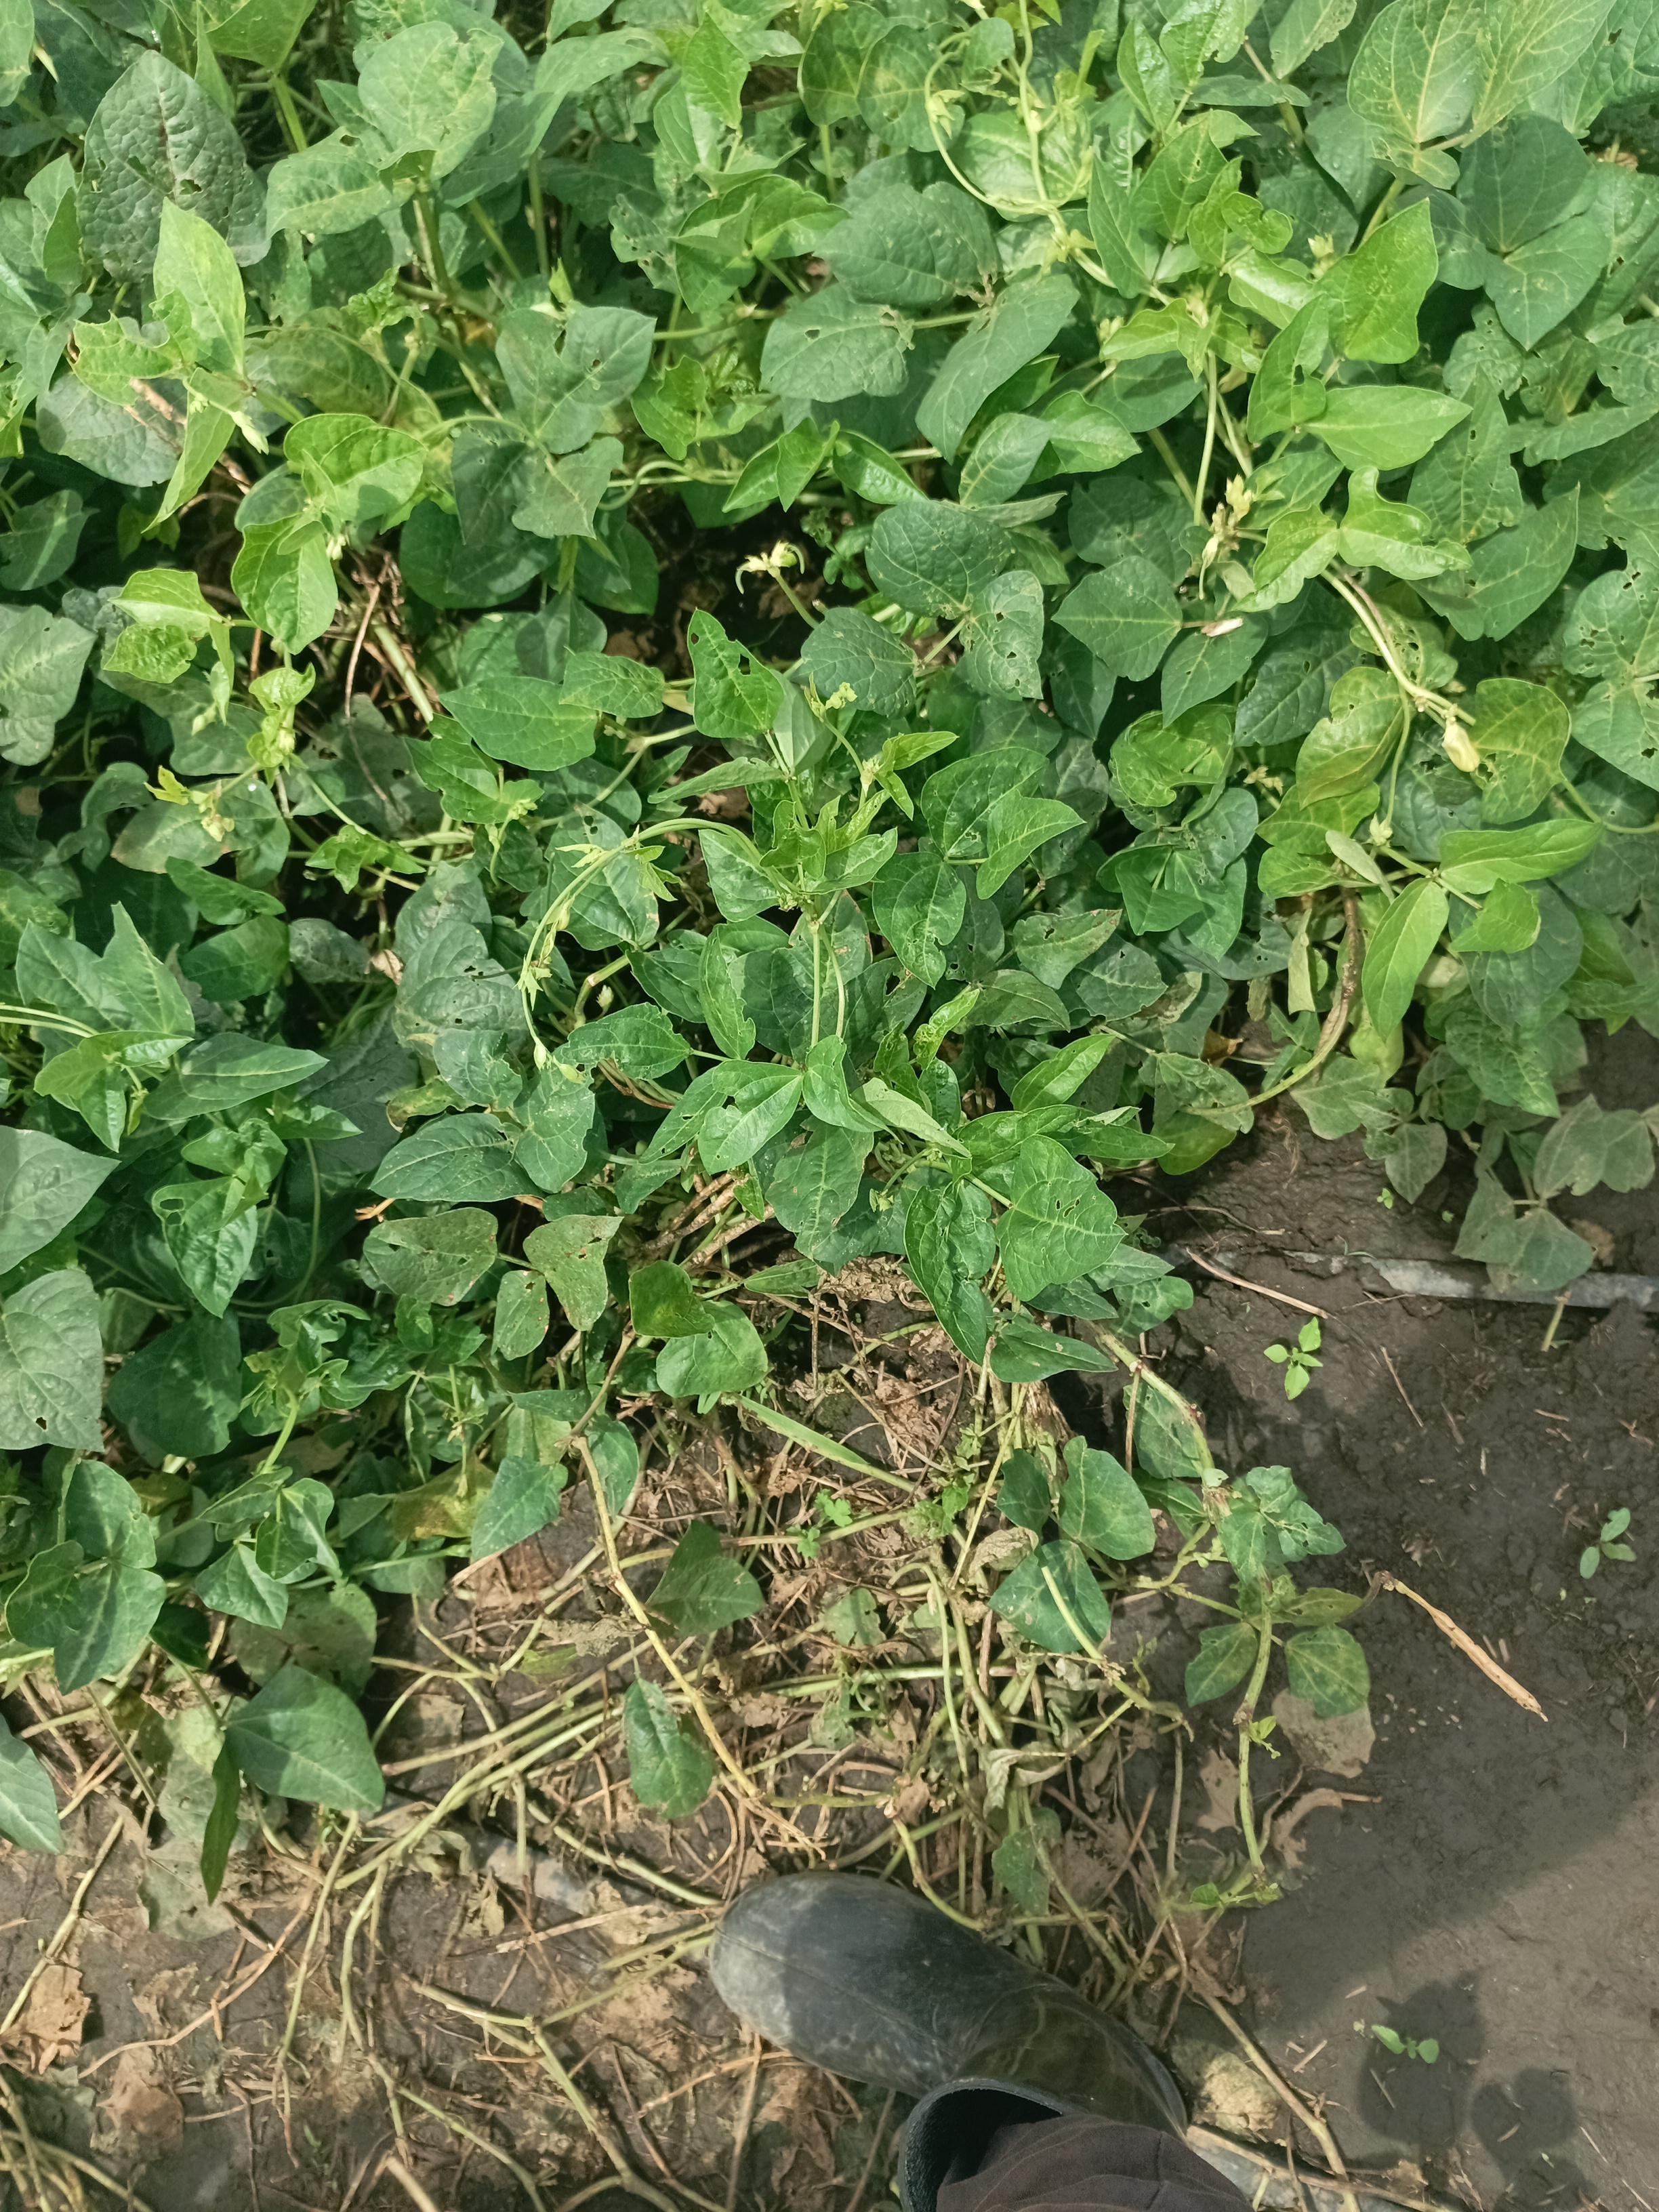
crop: cowpea
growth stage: development pod
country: Tanzania
